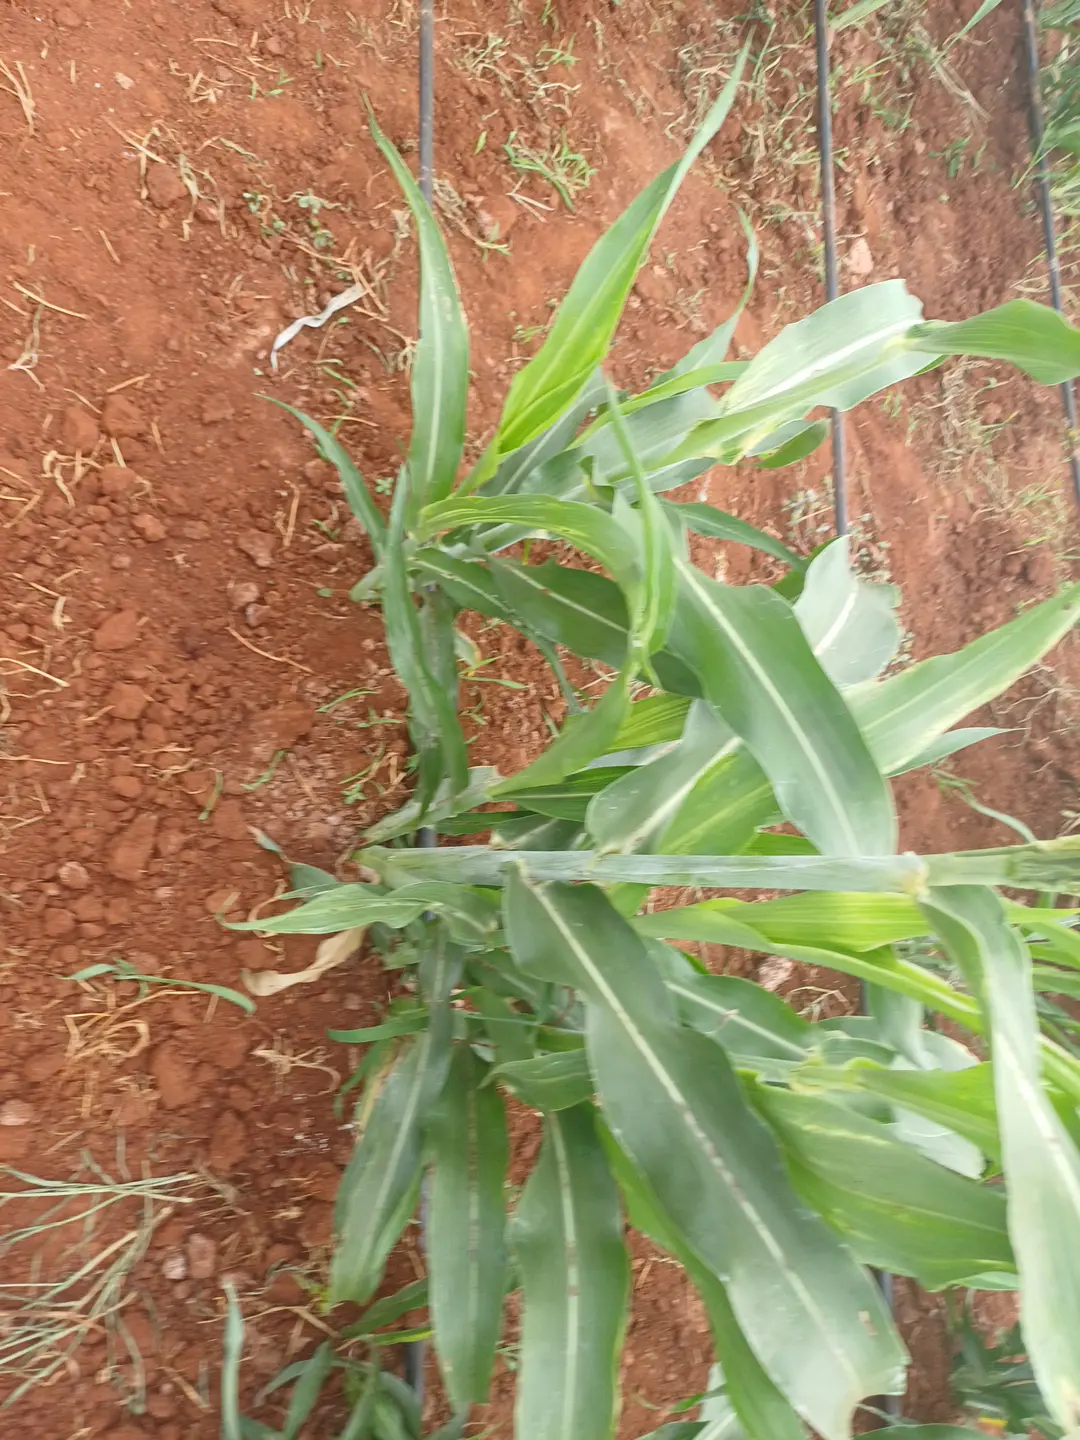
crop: sorghum
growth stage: vegetative
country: Kenya
